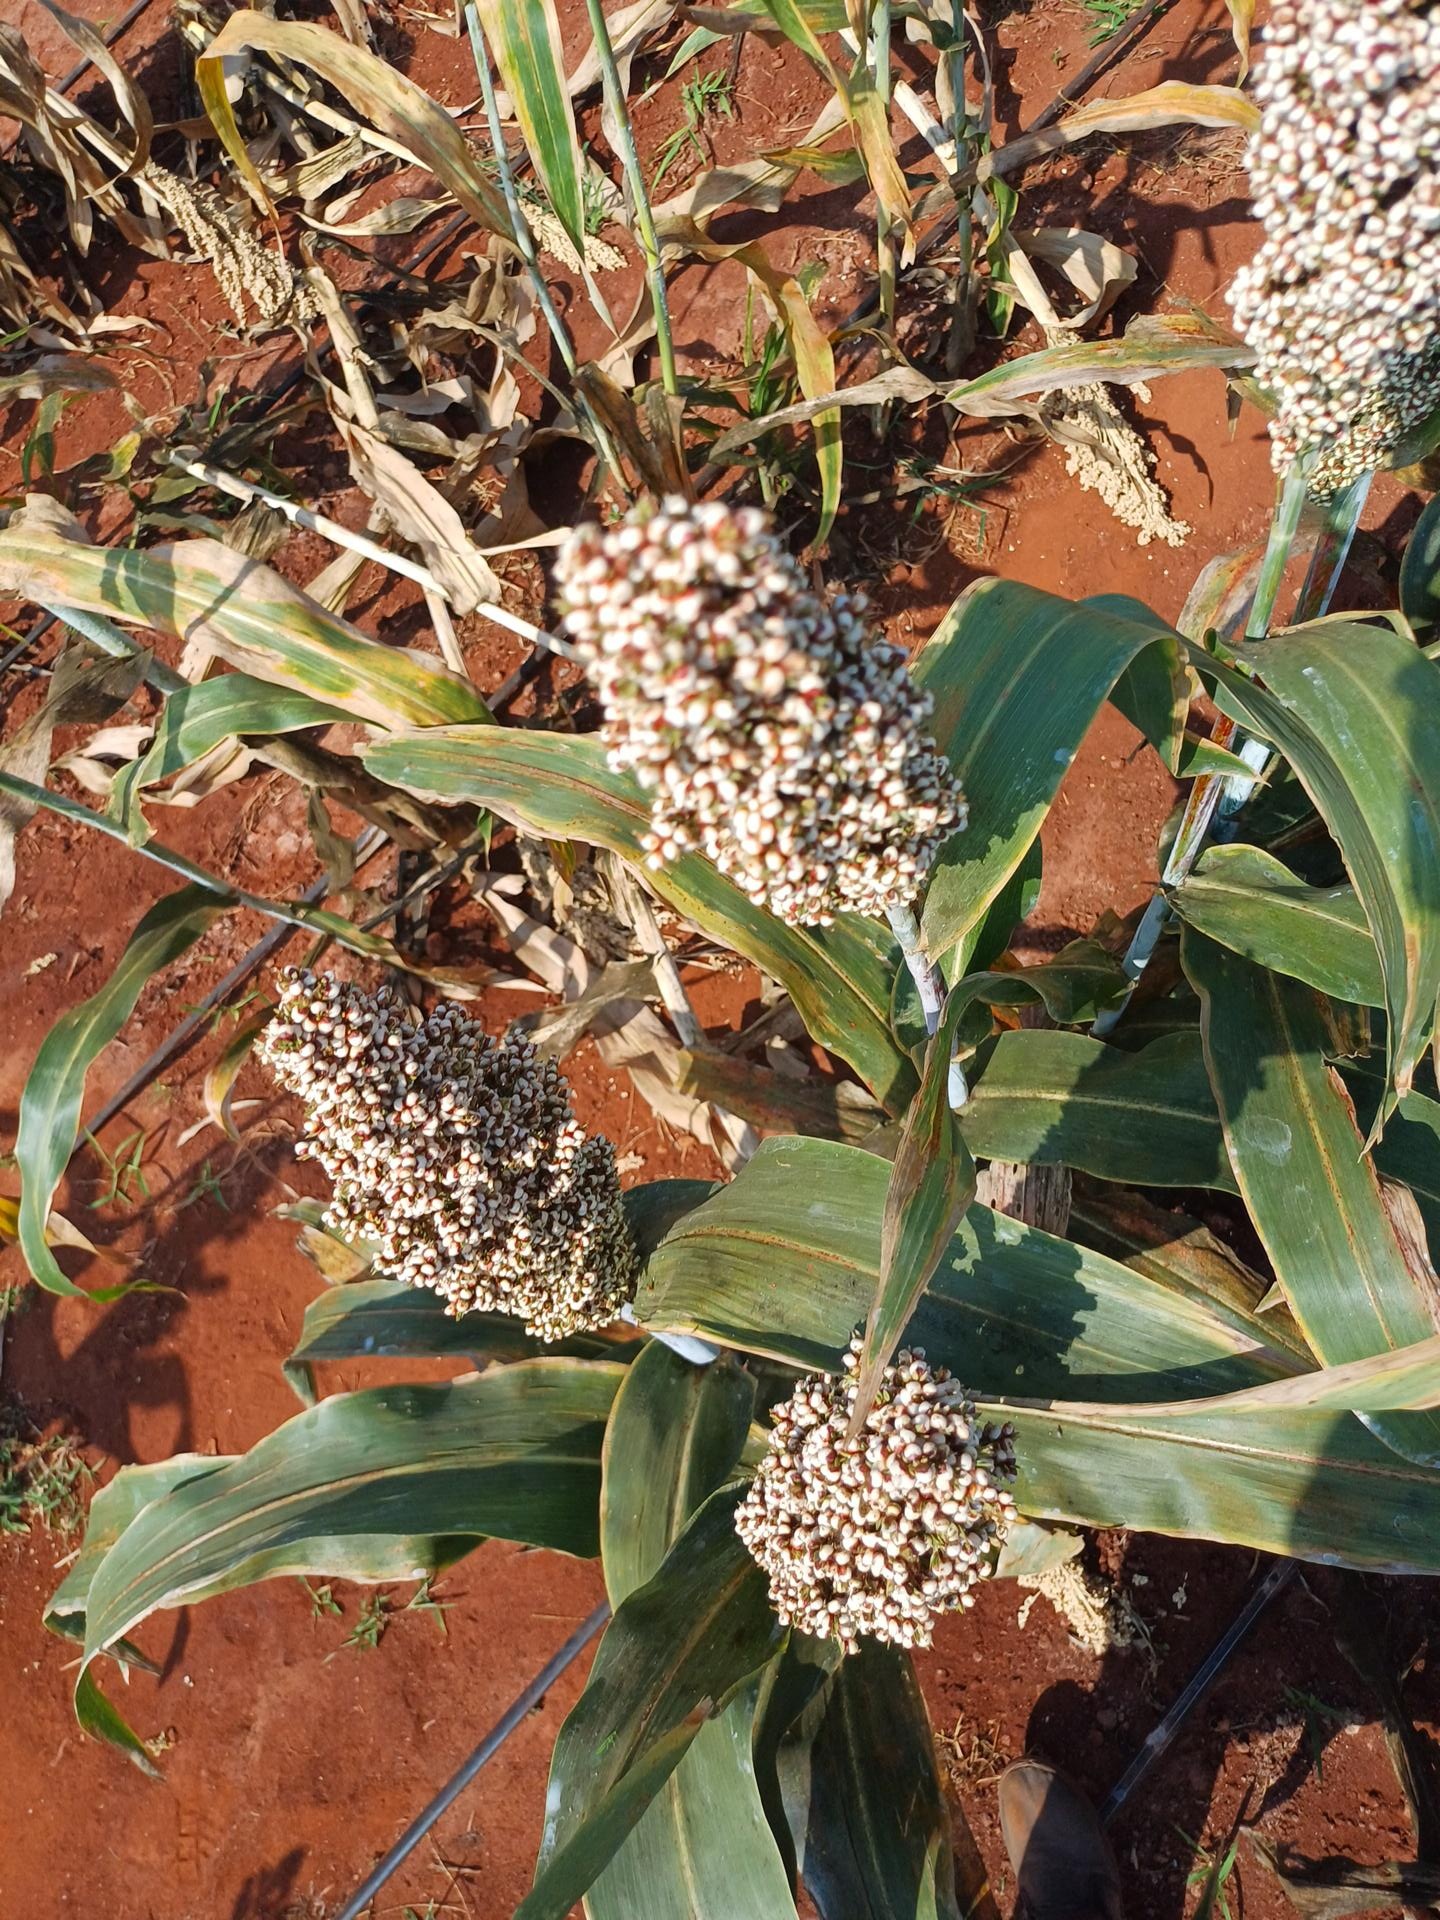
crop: sorghum
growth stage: maturity
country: Kenya
